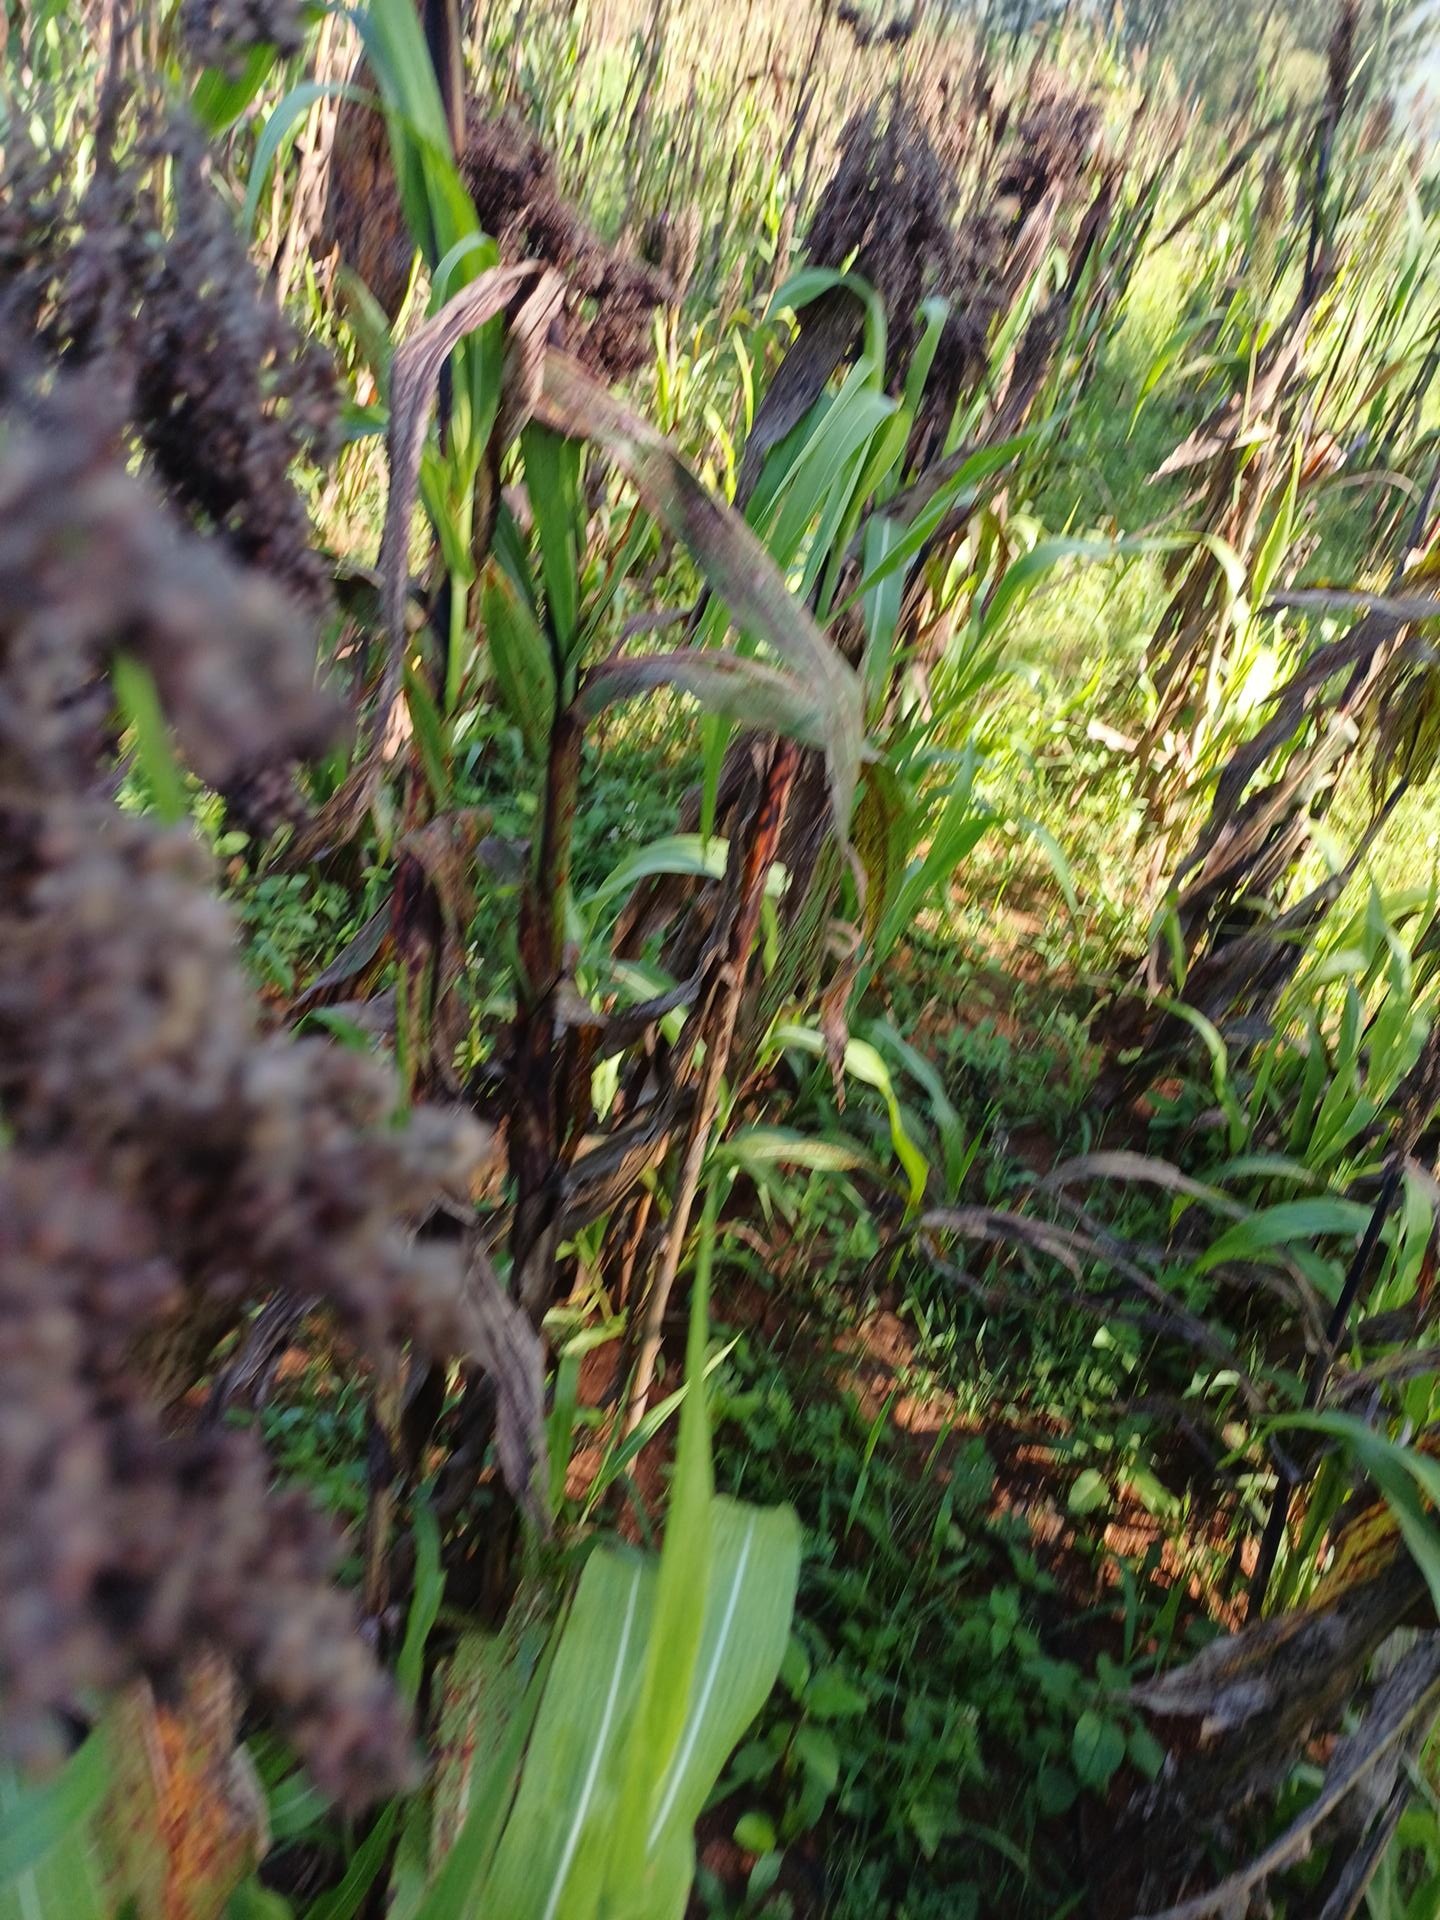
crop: sorghum
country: Kenya
